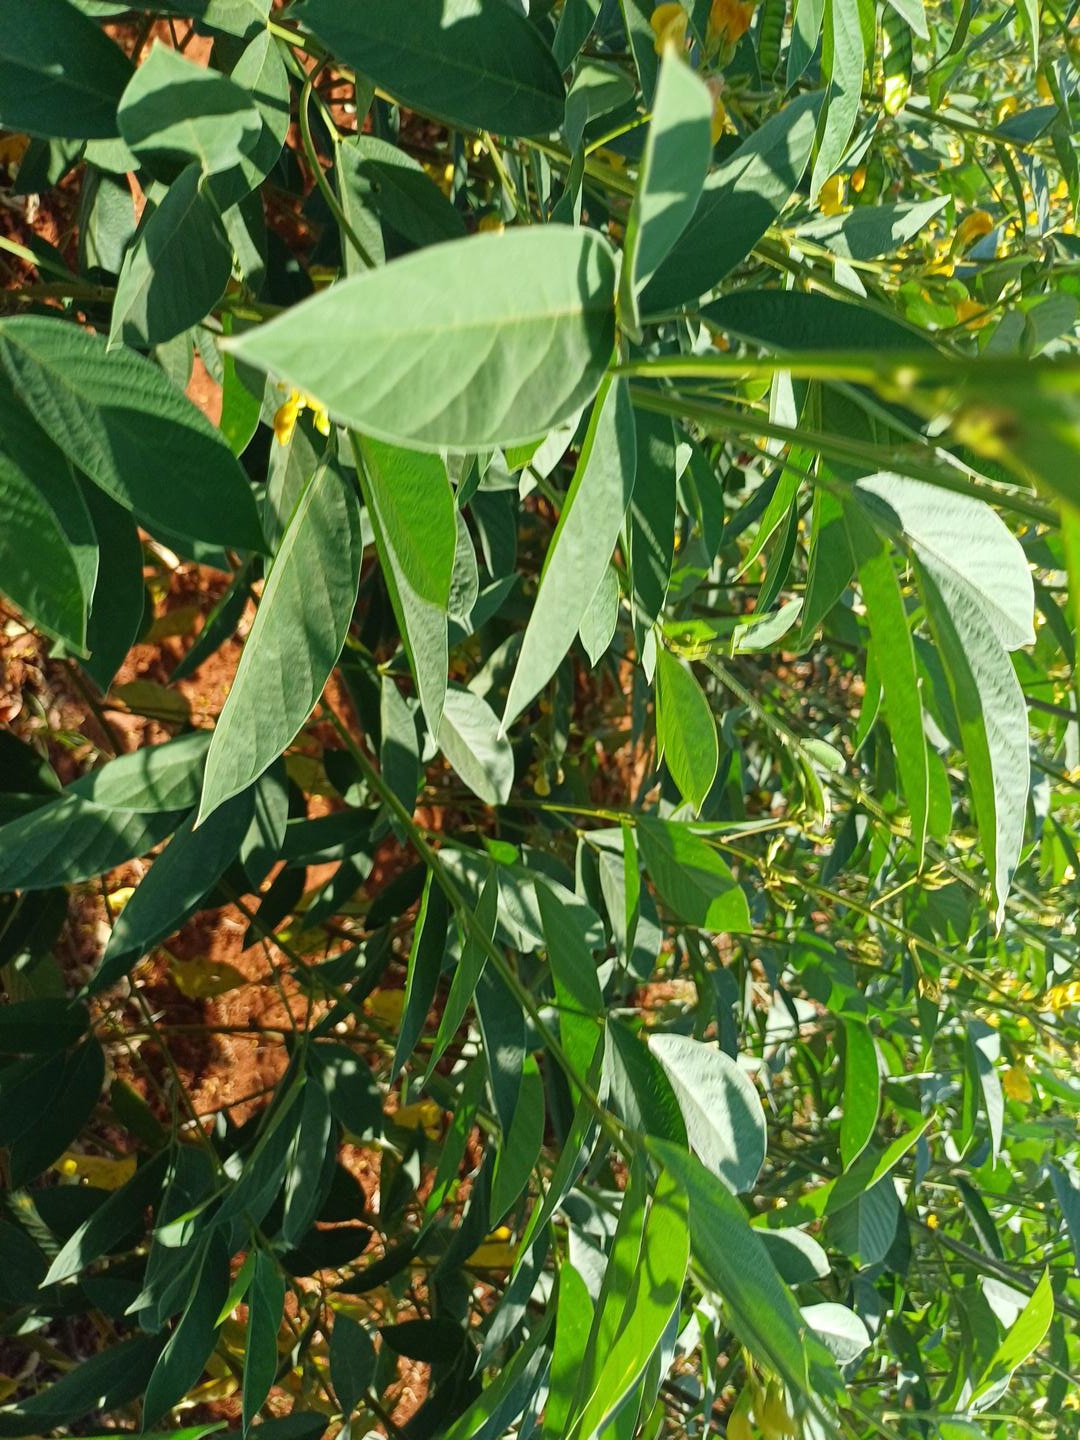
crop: pigeonpea
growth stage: flowering
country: Kenya
